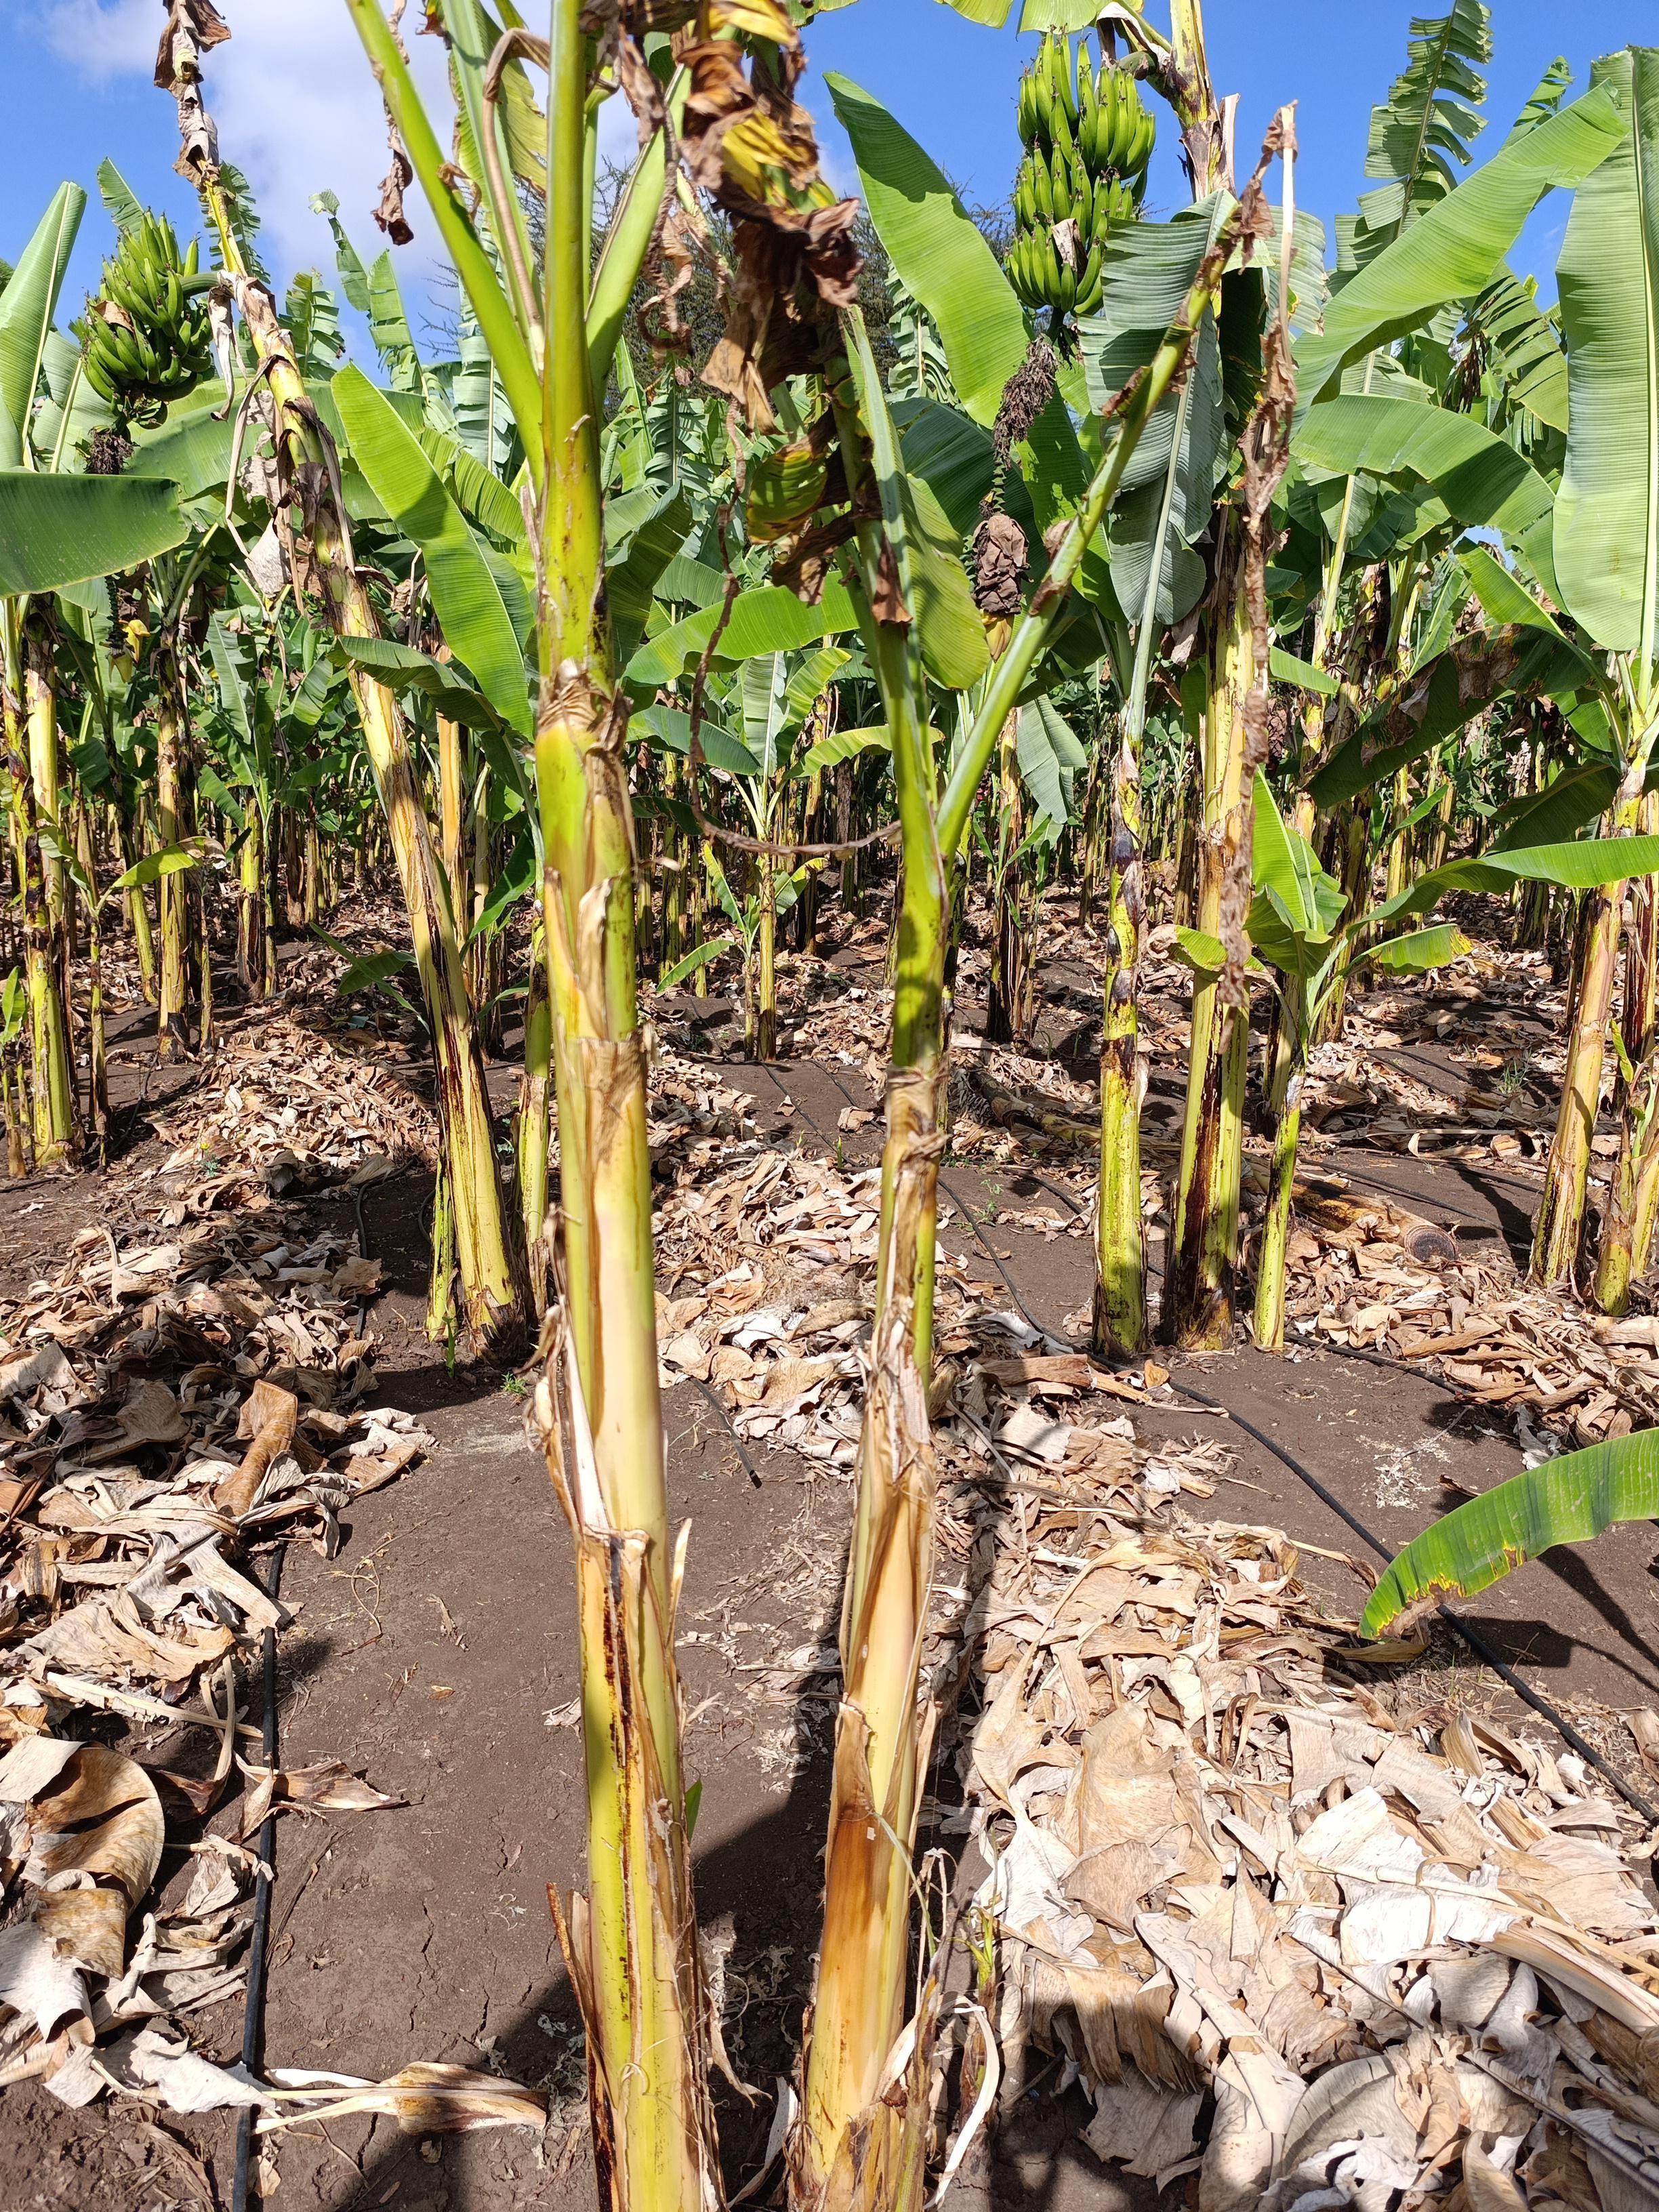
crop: banana
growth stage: vegetative
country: Tanzania
